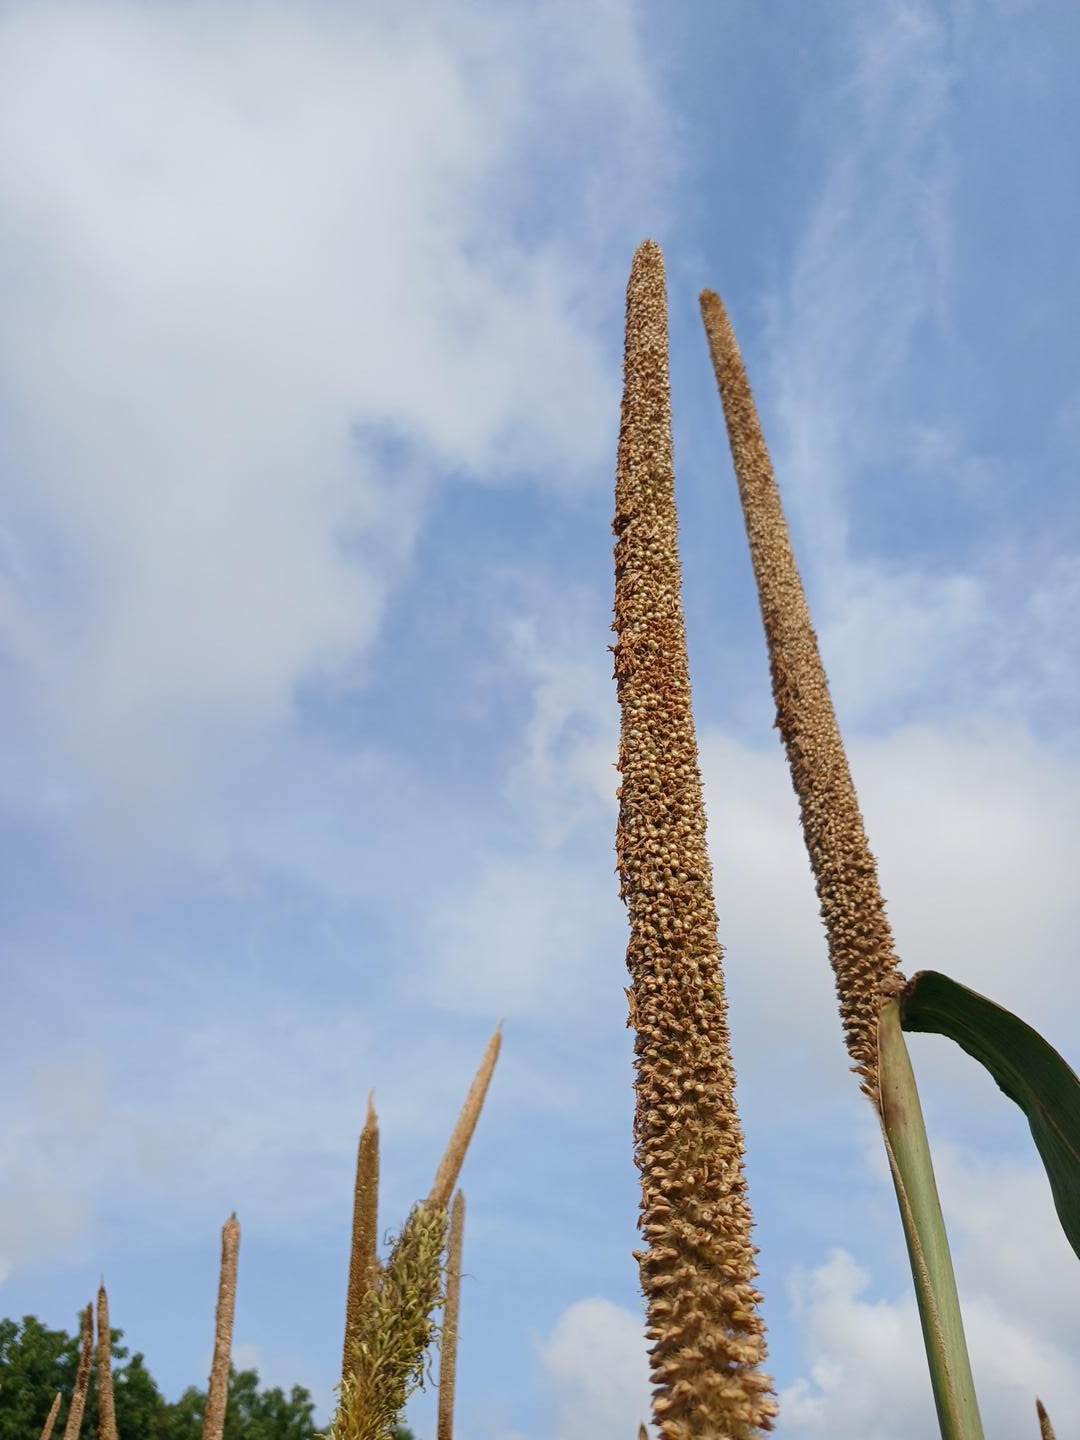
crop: pearl millet
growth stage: maturity
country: Senegal
